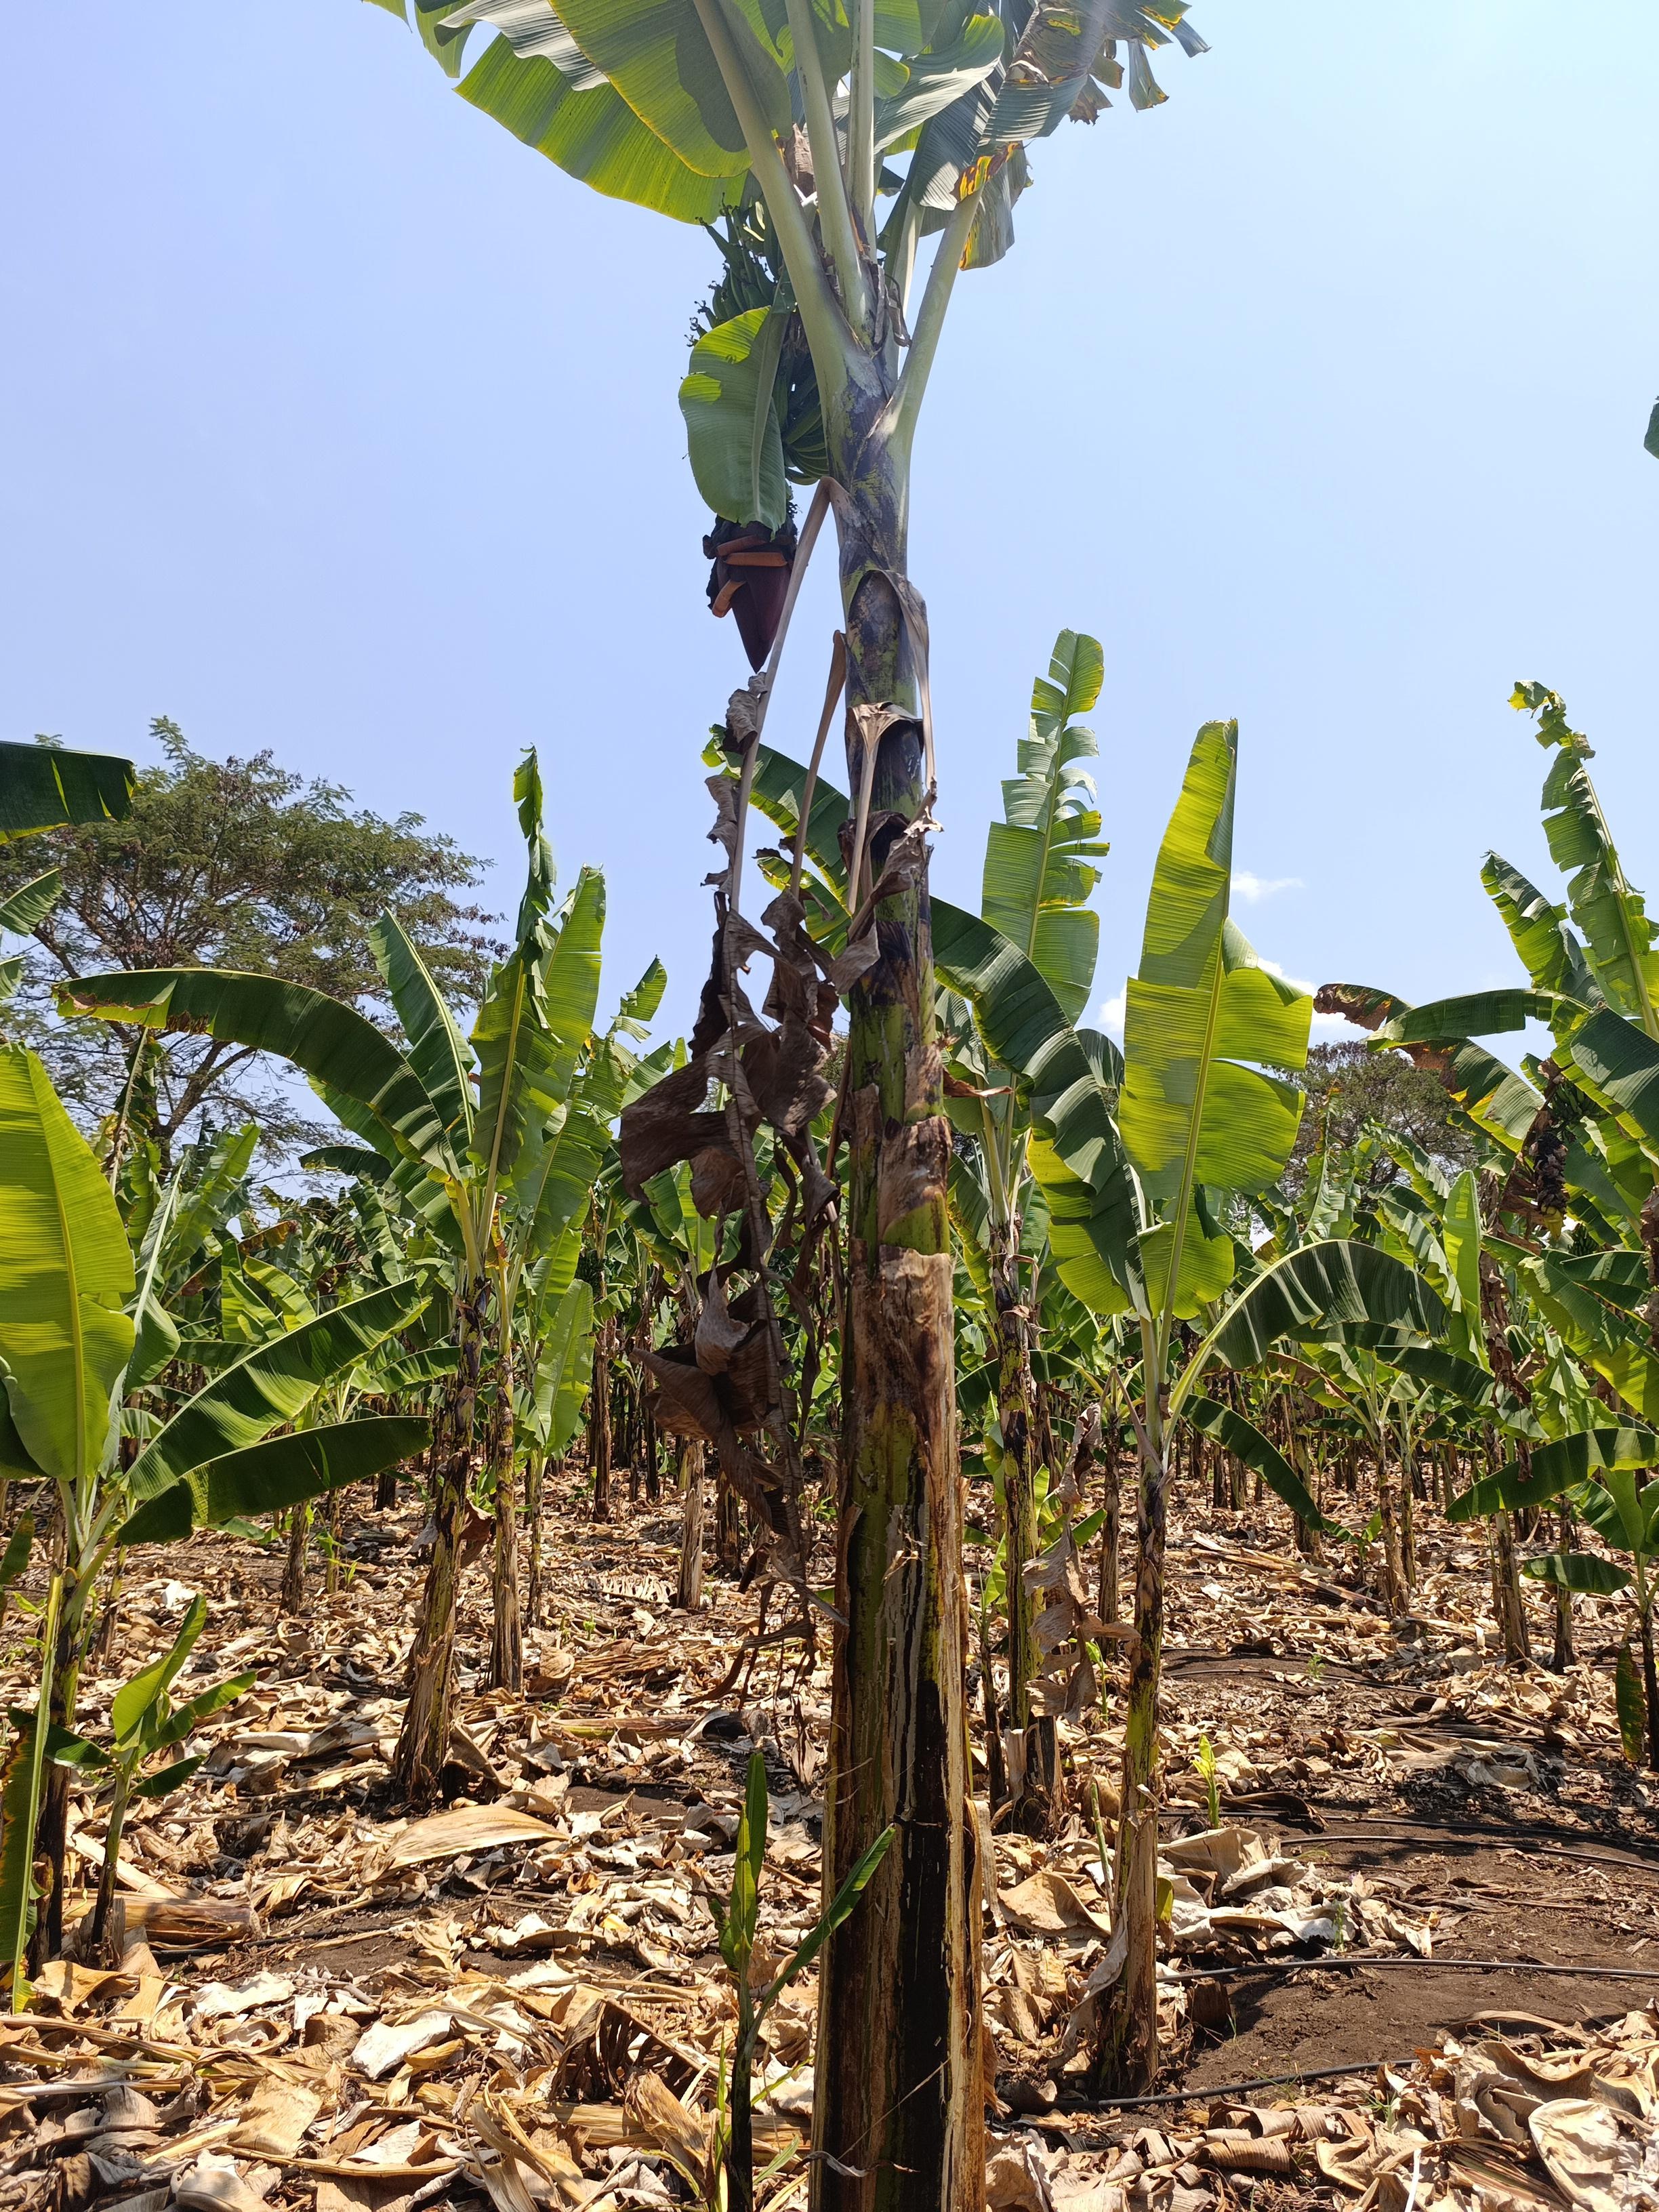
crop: banana
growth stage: development fruit
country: Tanzania
